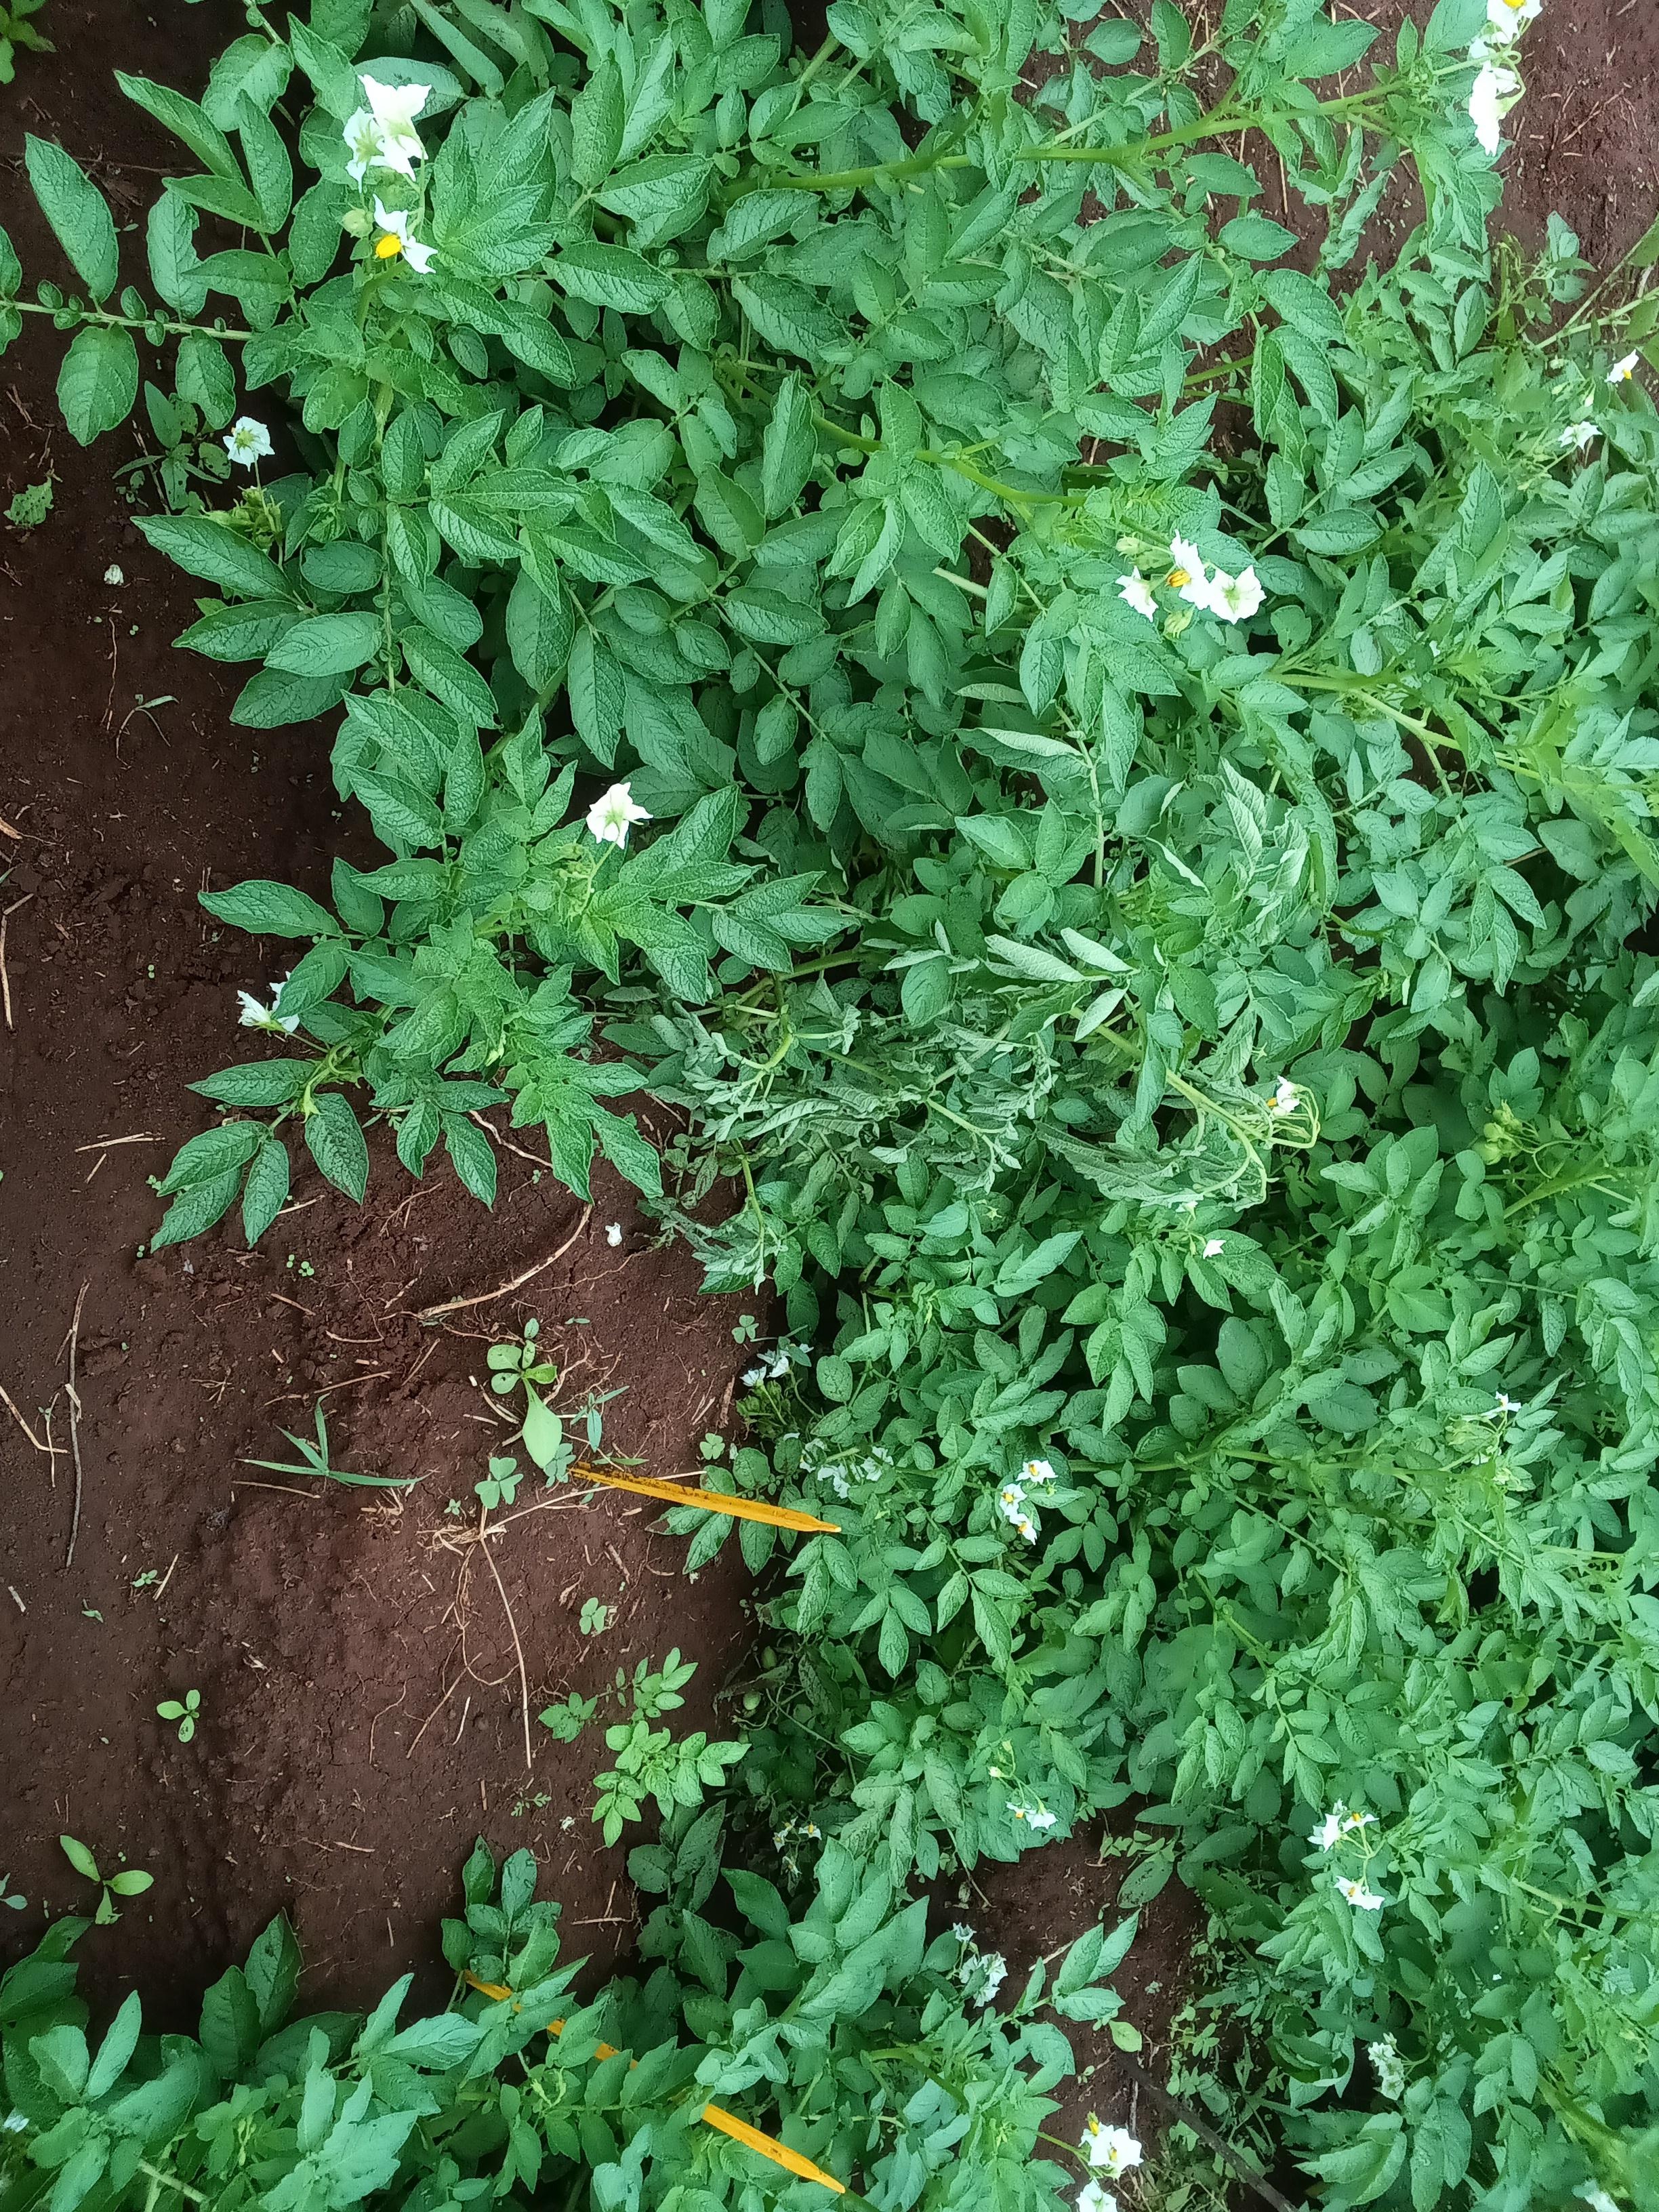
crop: potato
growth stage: flowering
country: Kenya
